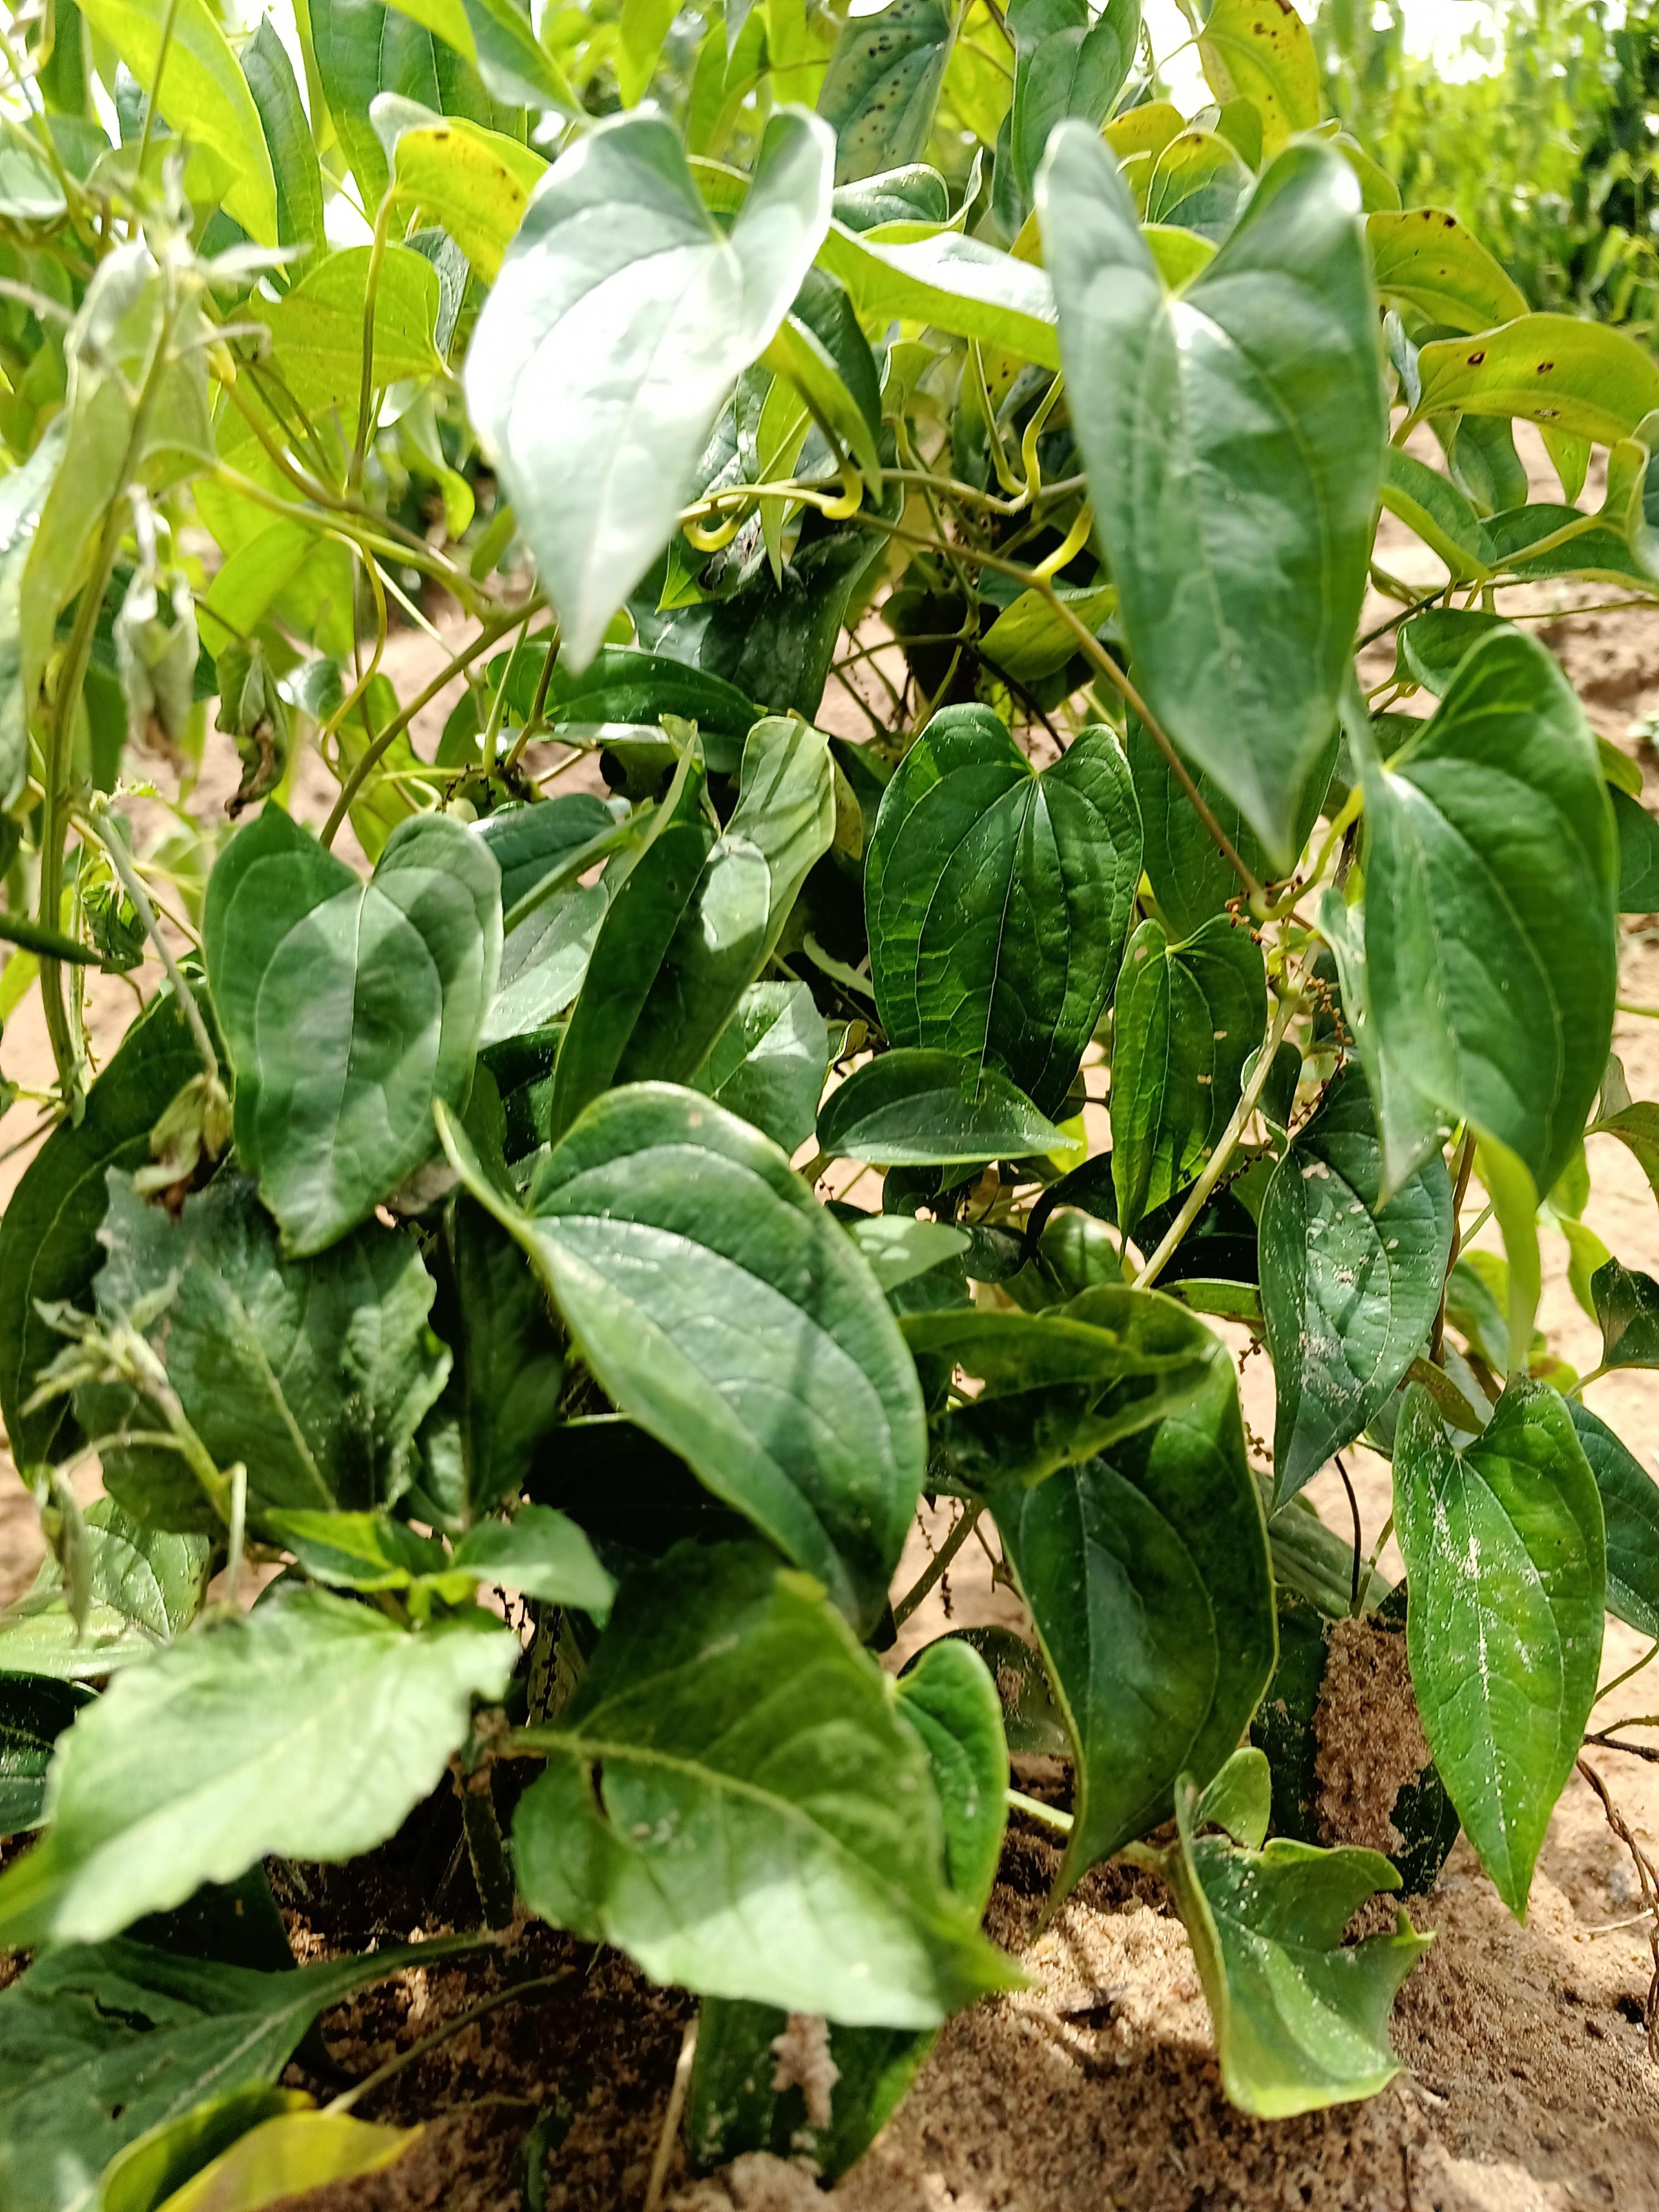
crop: yam
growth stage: vegetative
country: Nigeria
